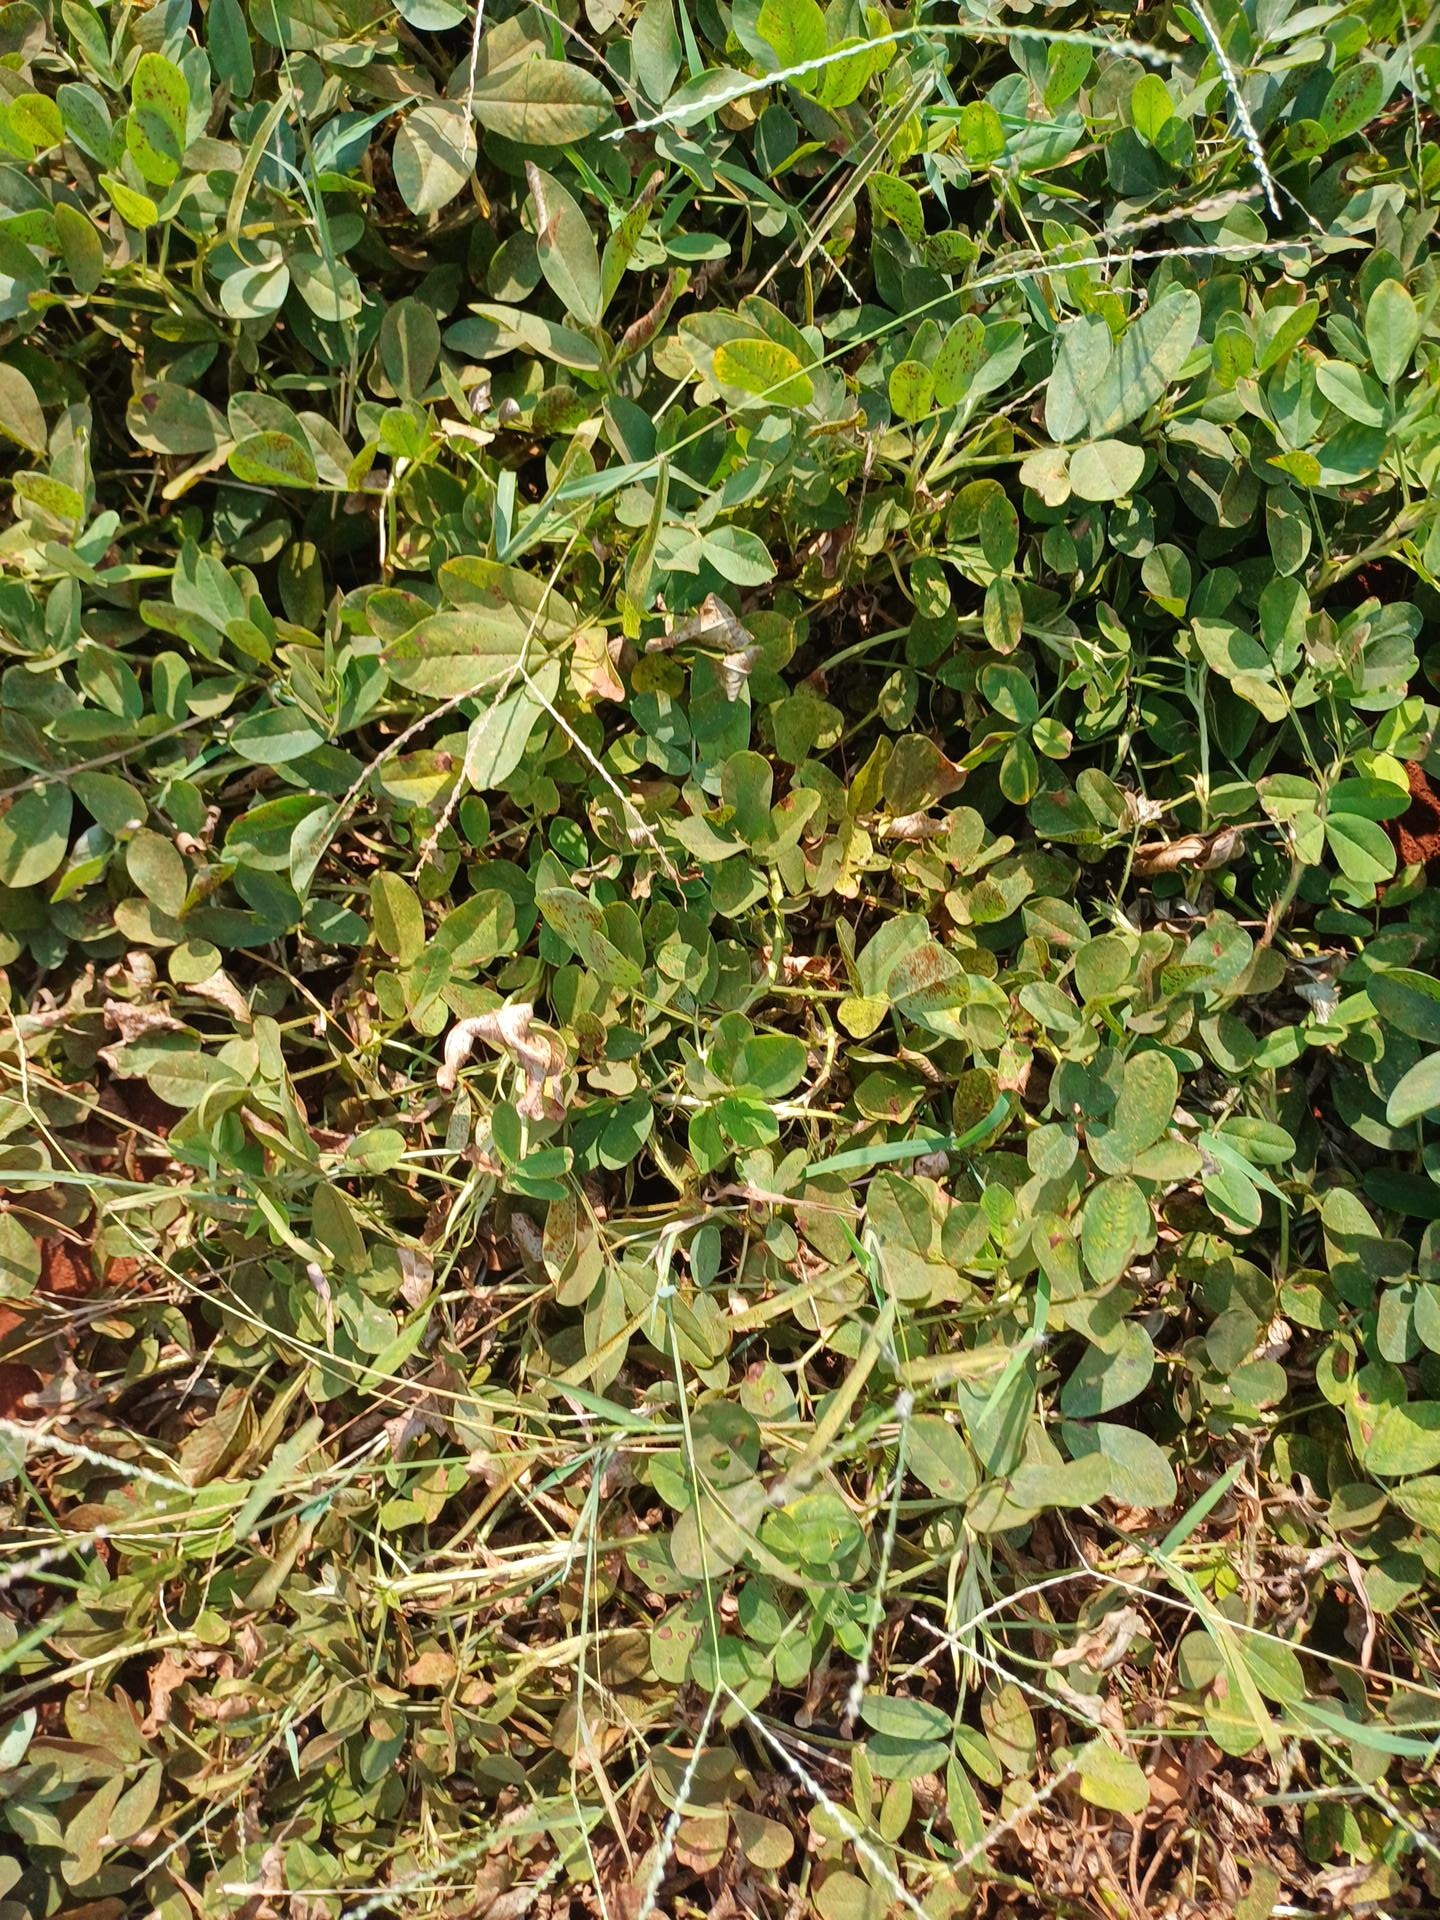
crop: groundnut
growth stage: maturity
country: Kenya
